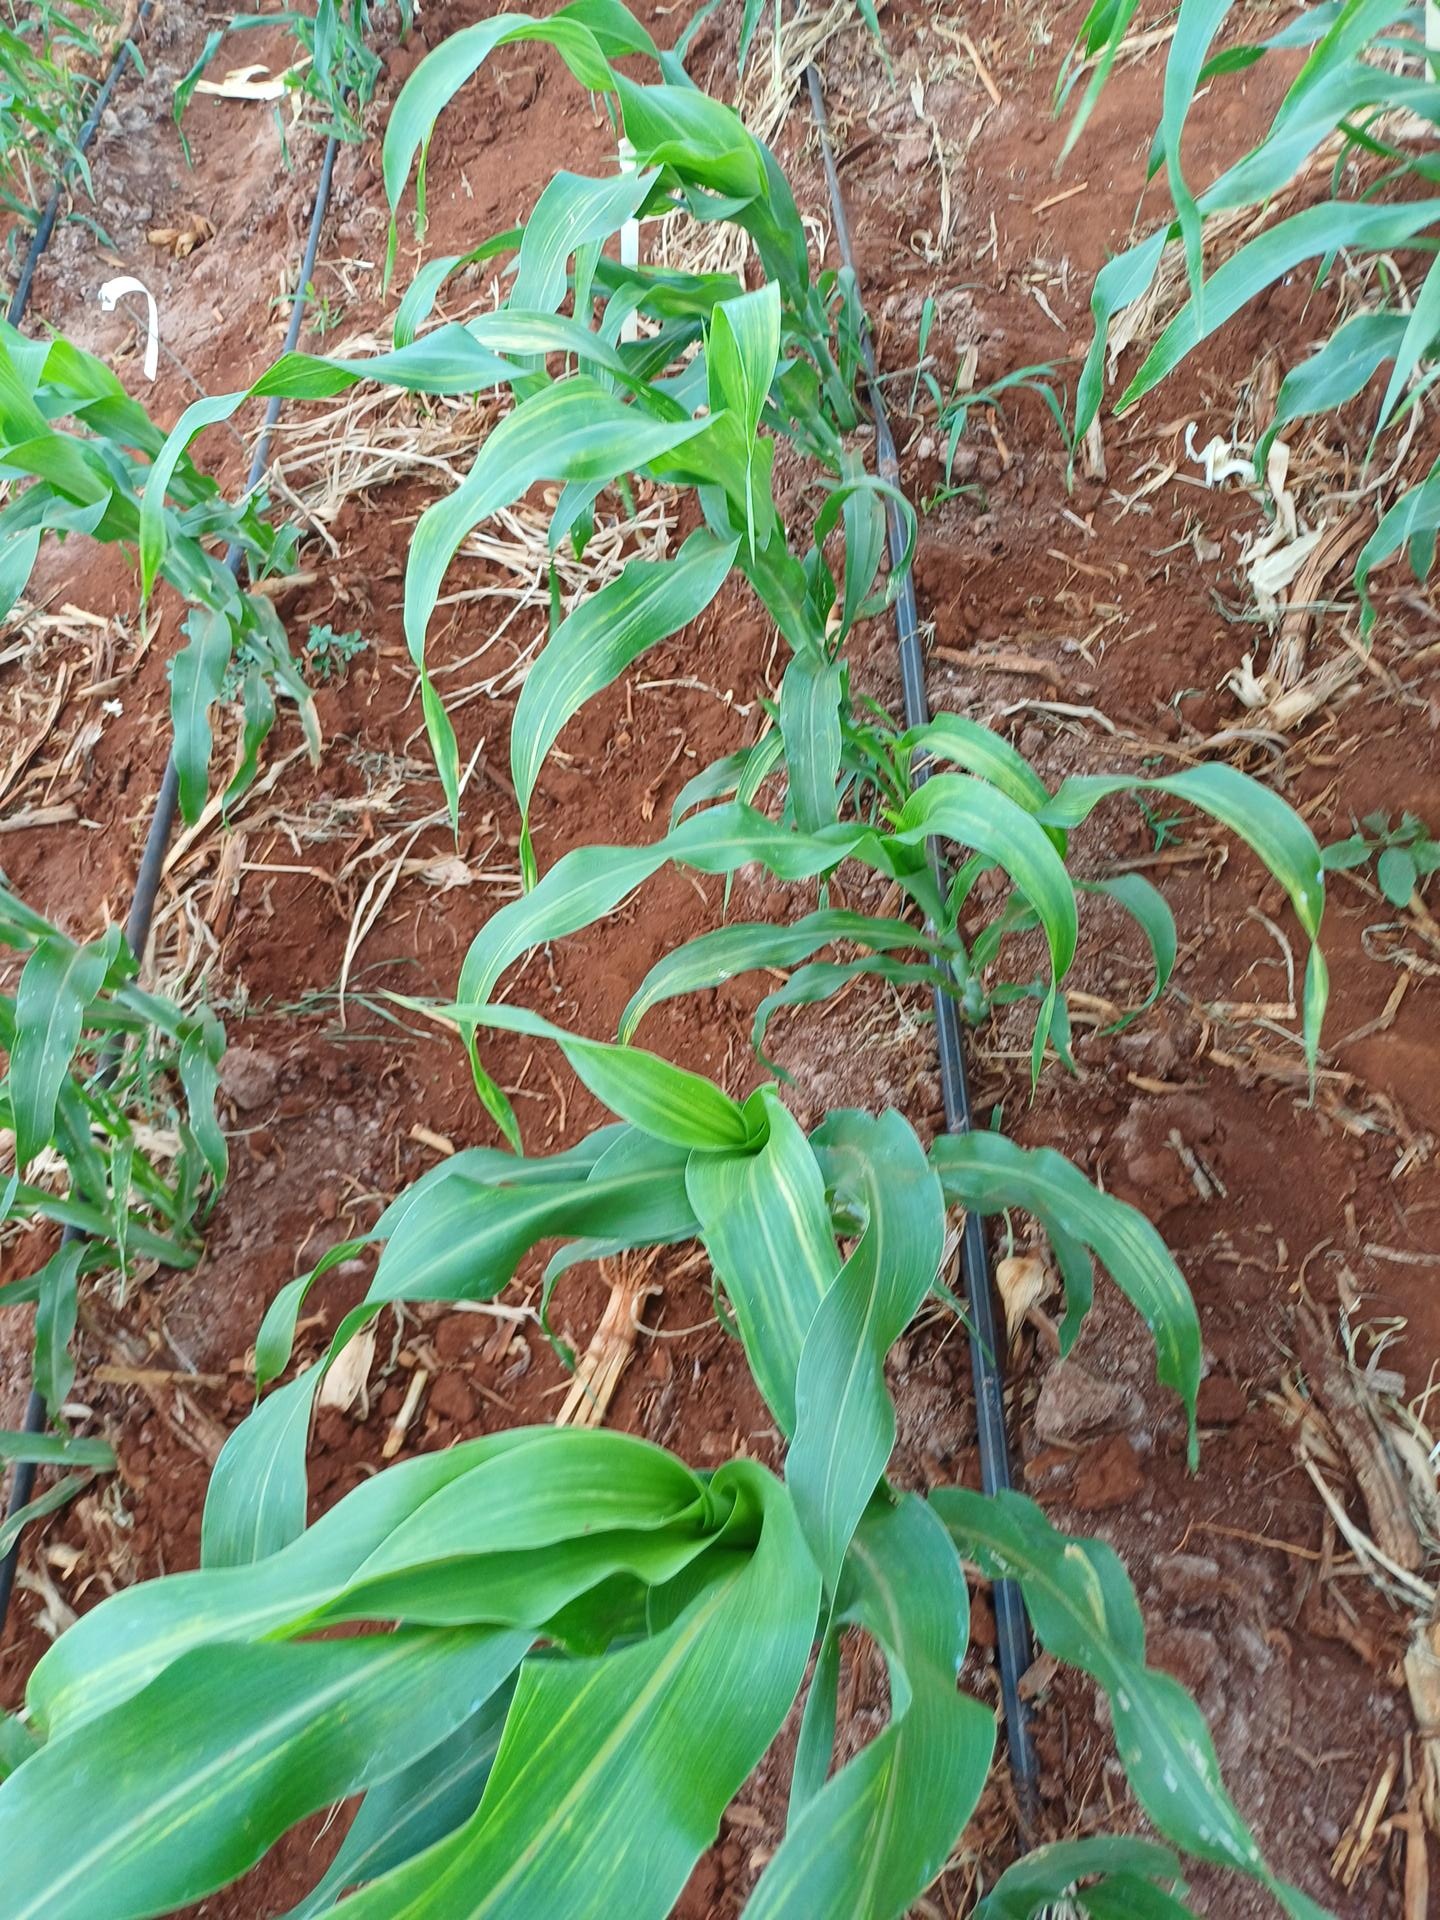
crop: sorghum
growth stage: vegetative
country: Kenya
